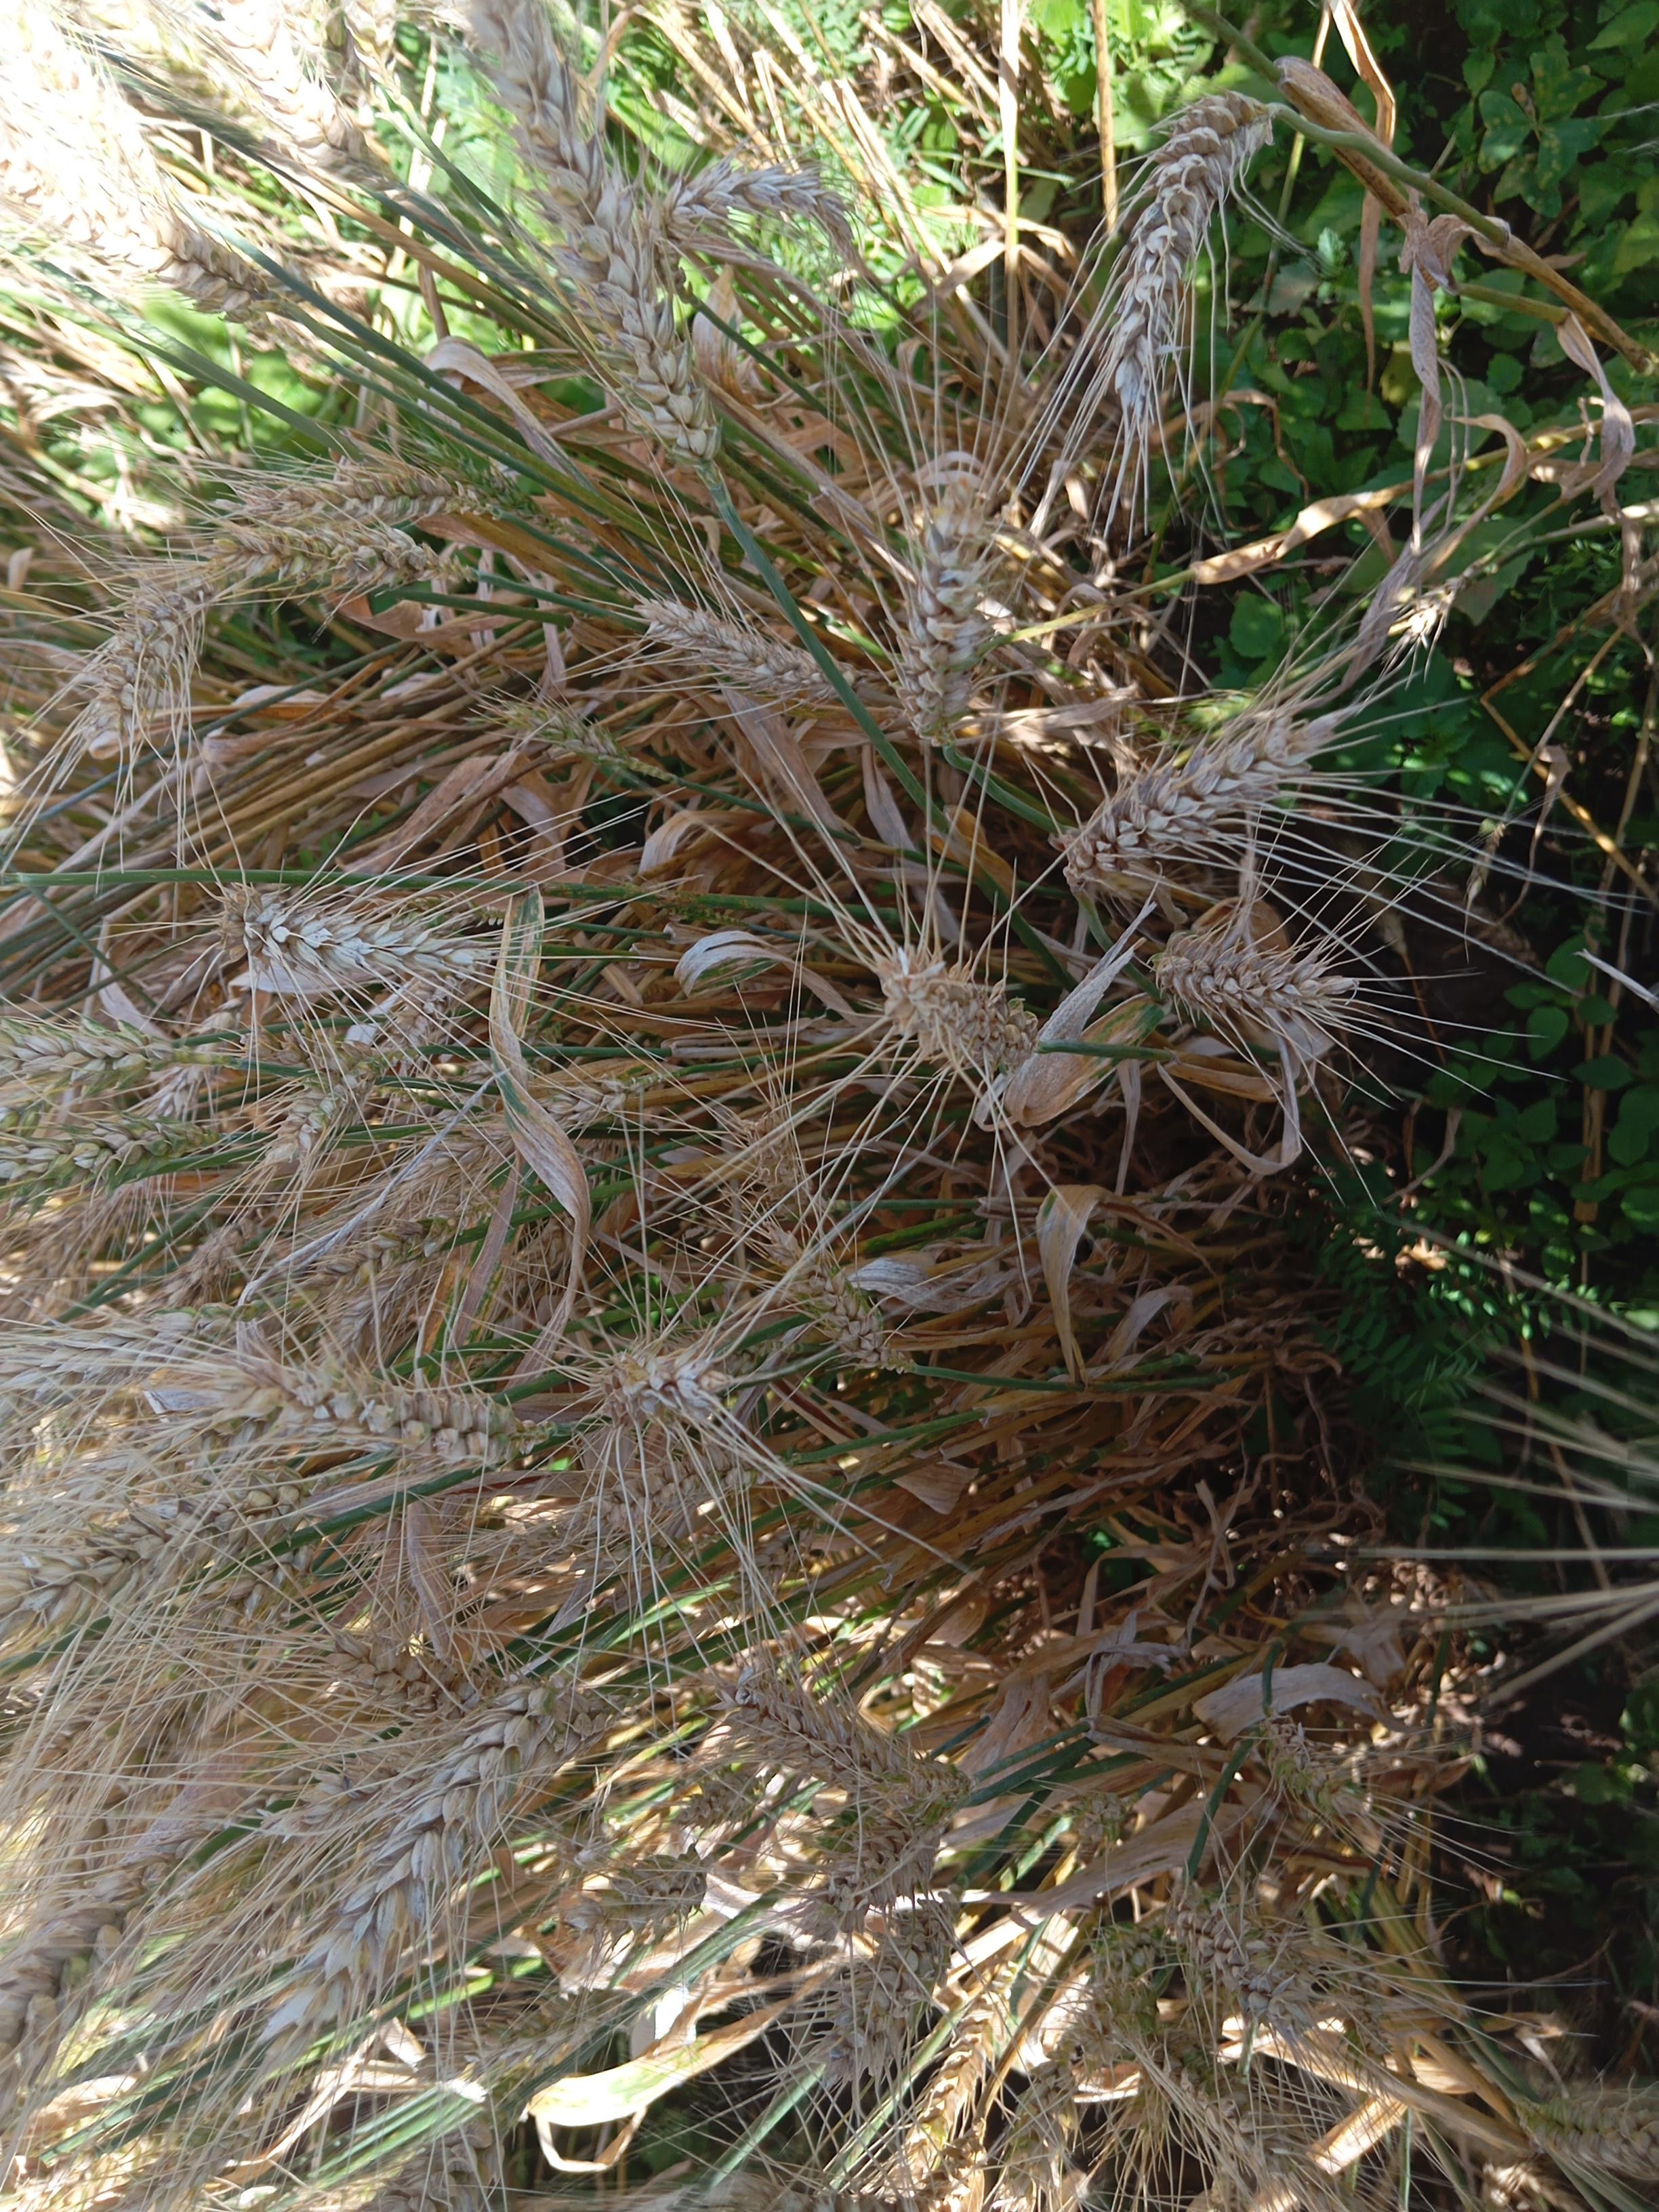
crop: wheat
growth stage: maturity
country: Kenya
